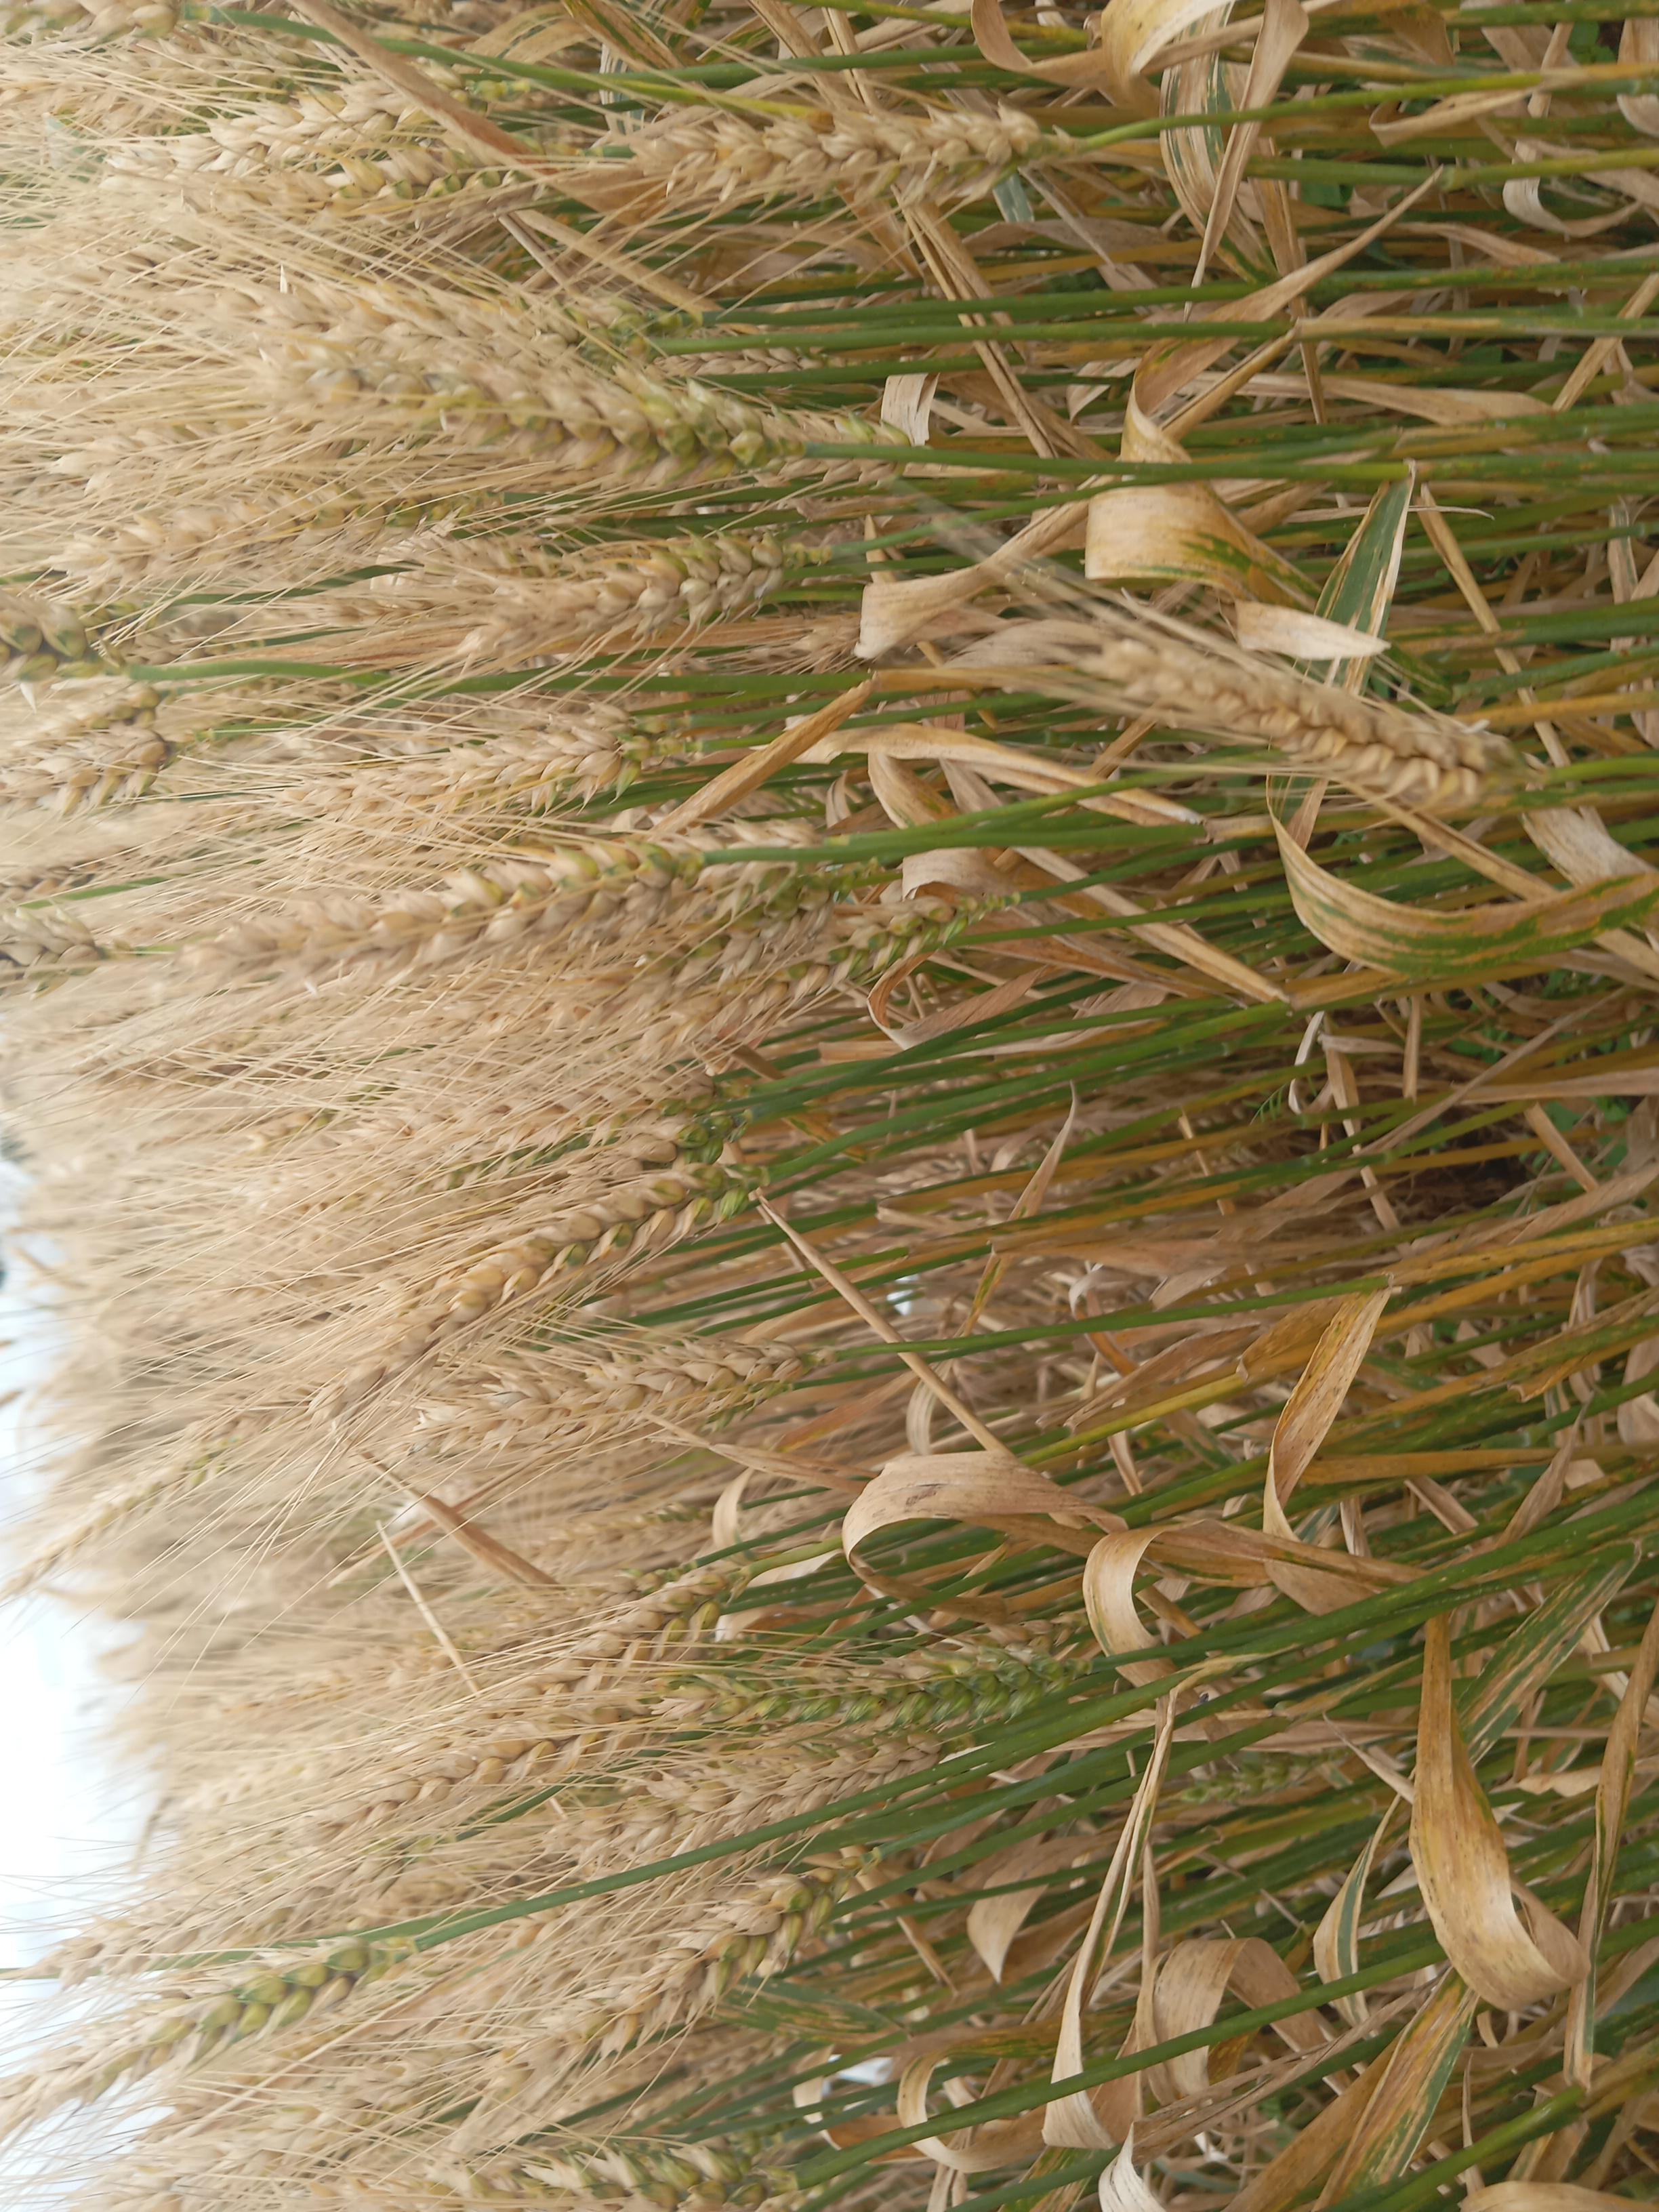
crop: wheat
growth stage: maturity
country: Kenya
